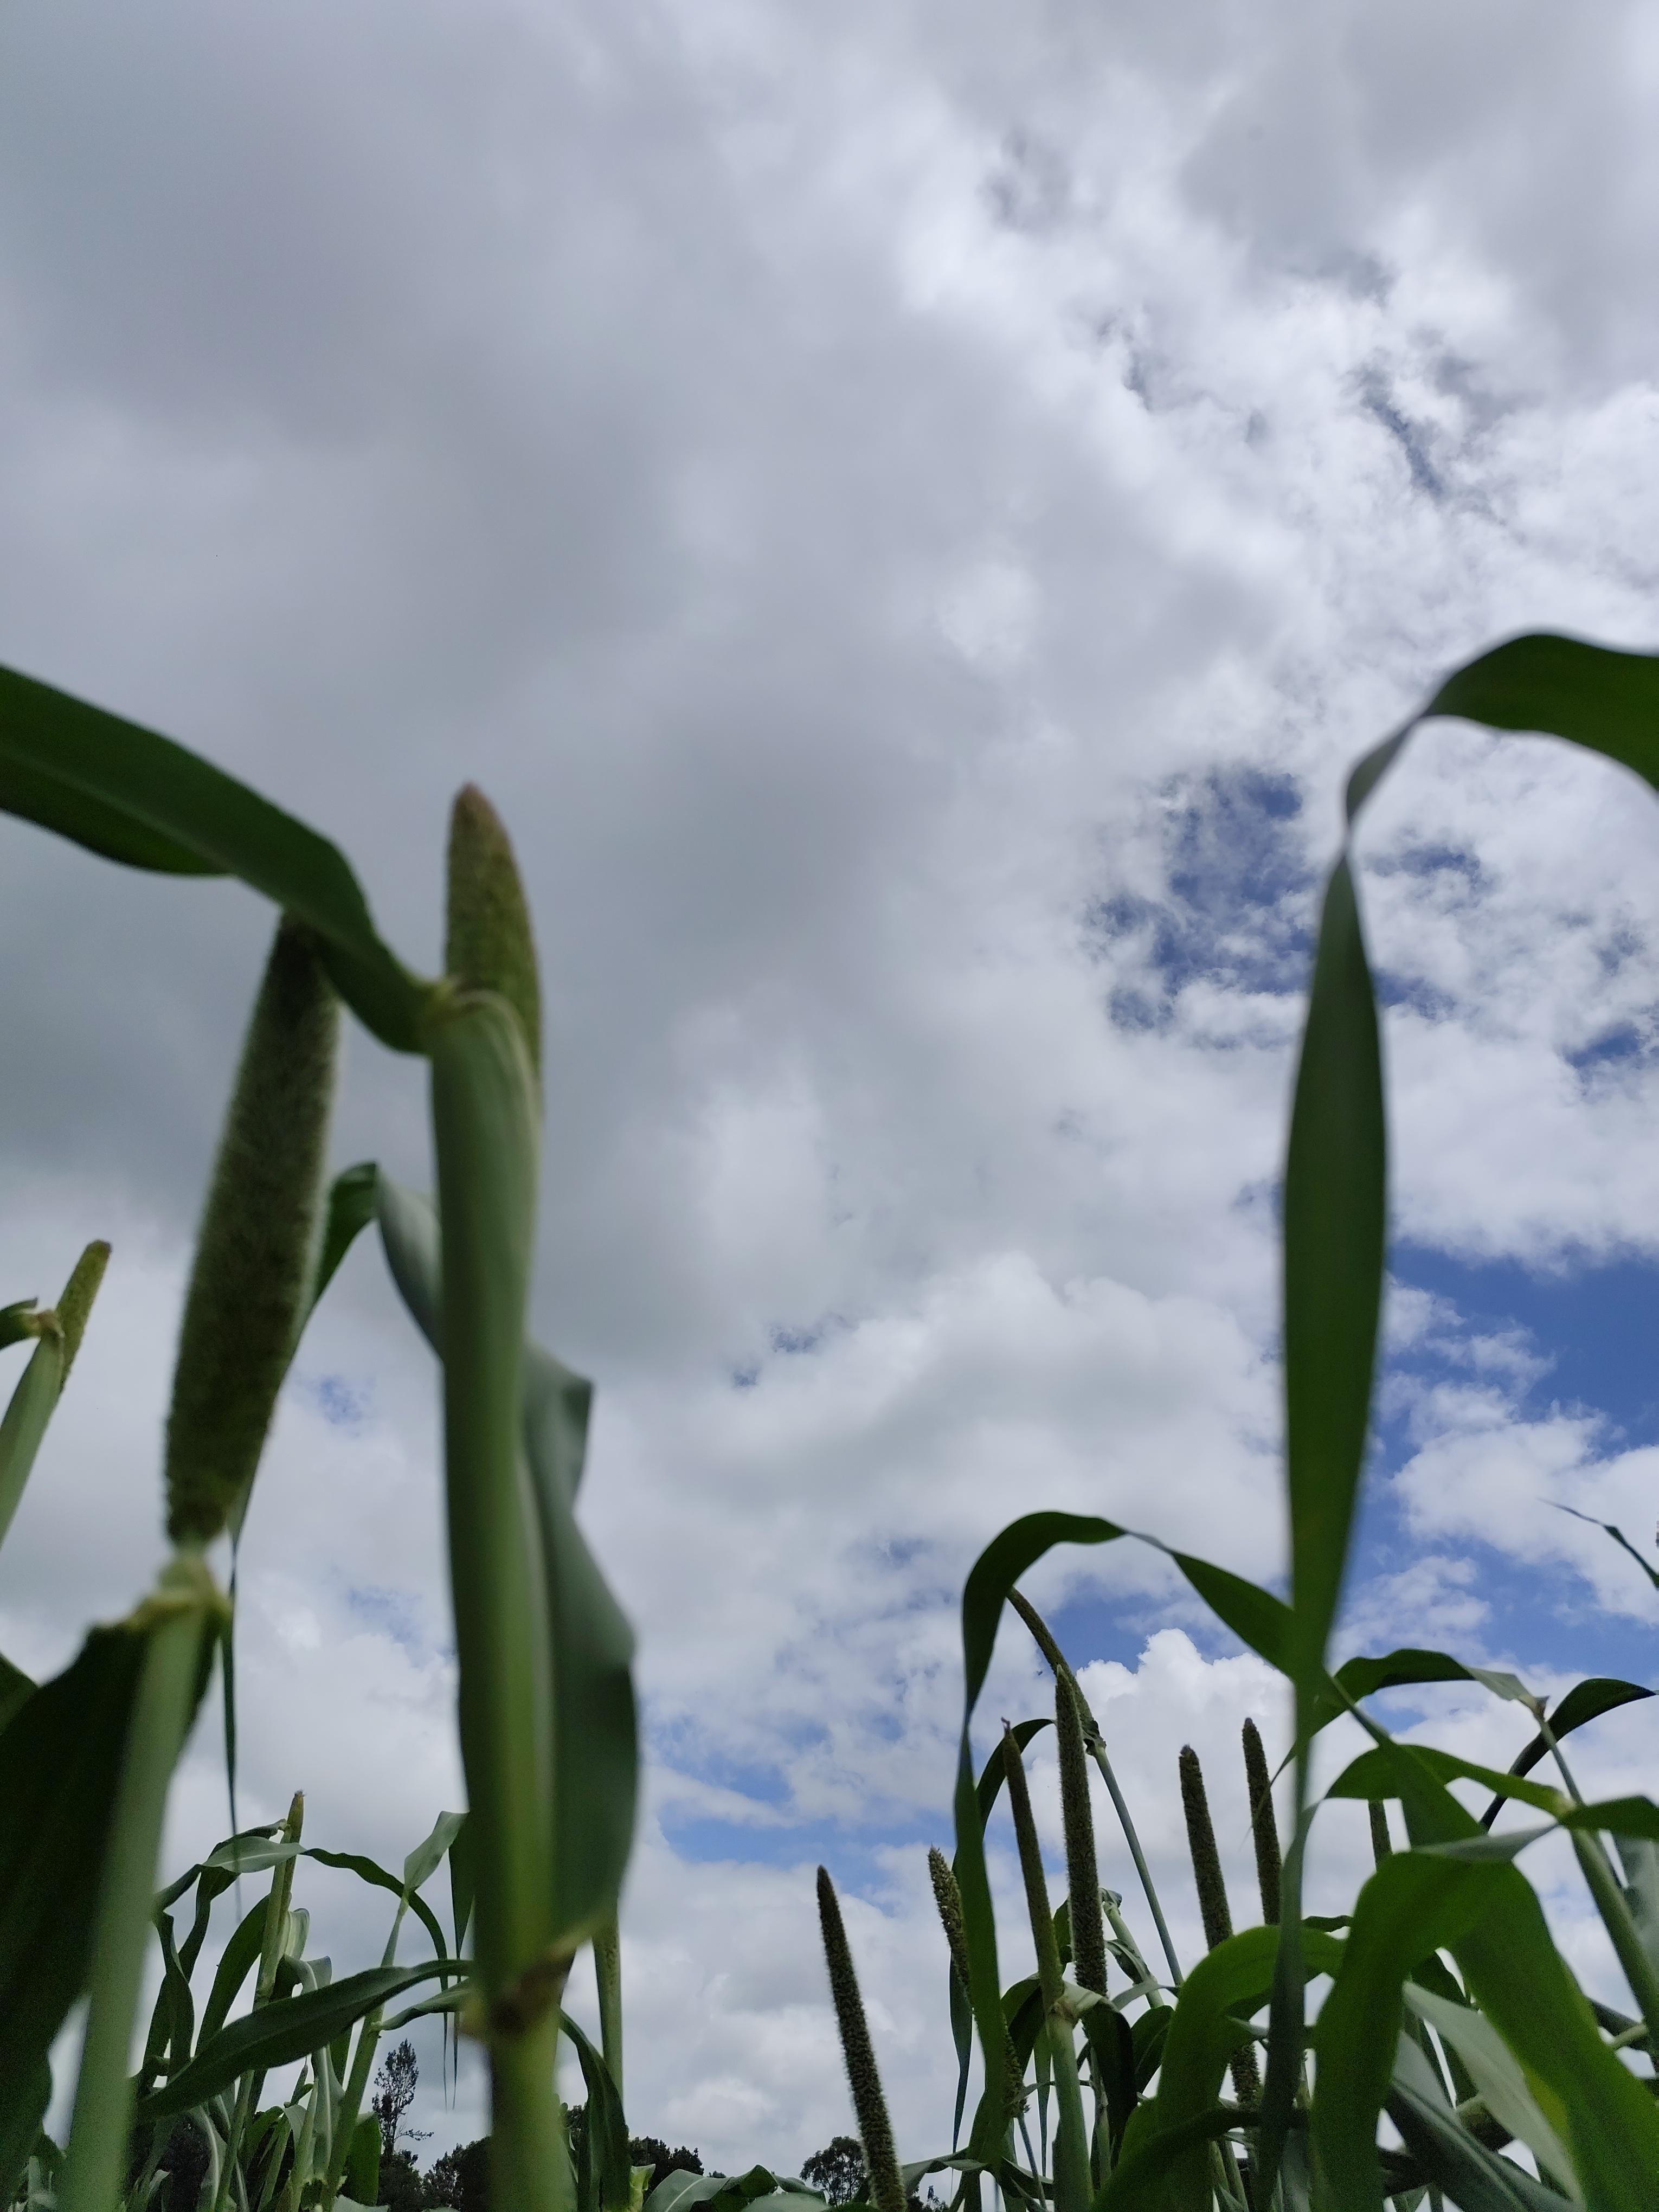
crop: pearl millet
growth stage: heading tuber
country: Tanzania
